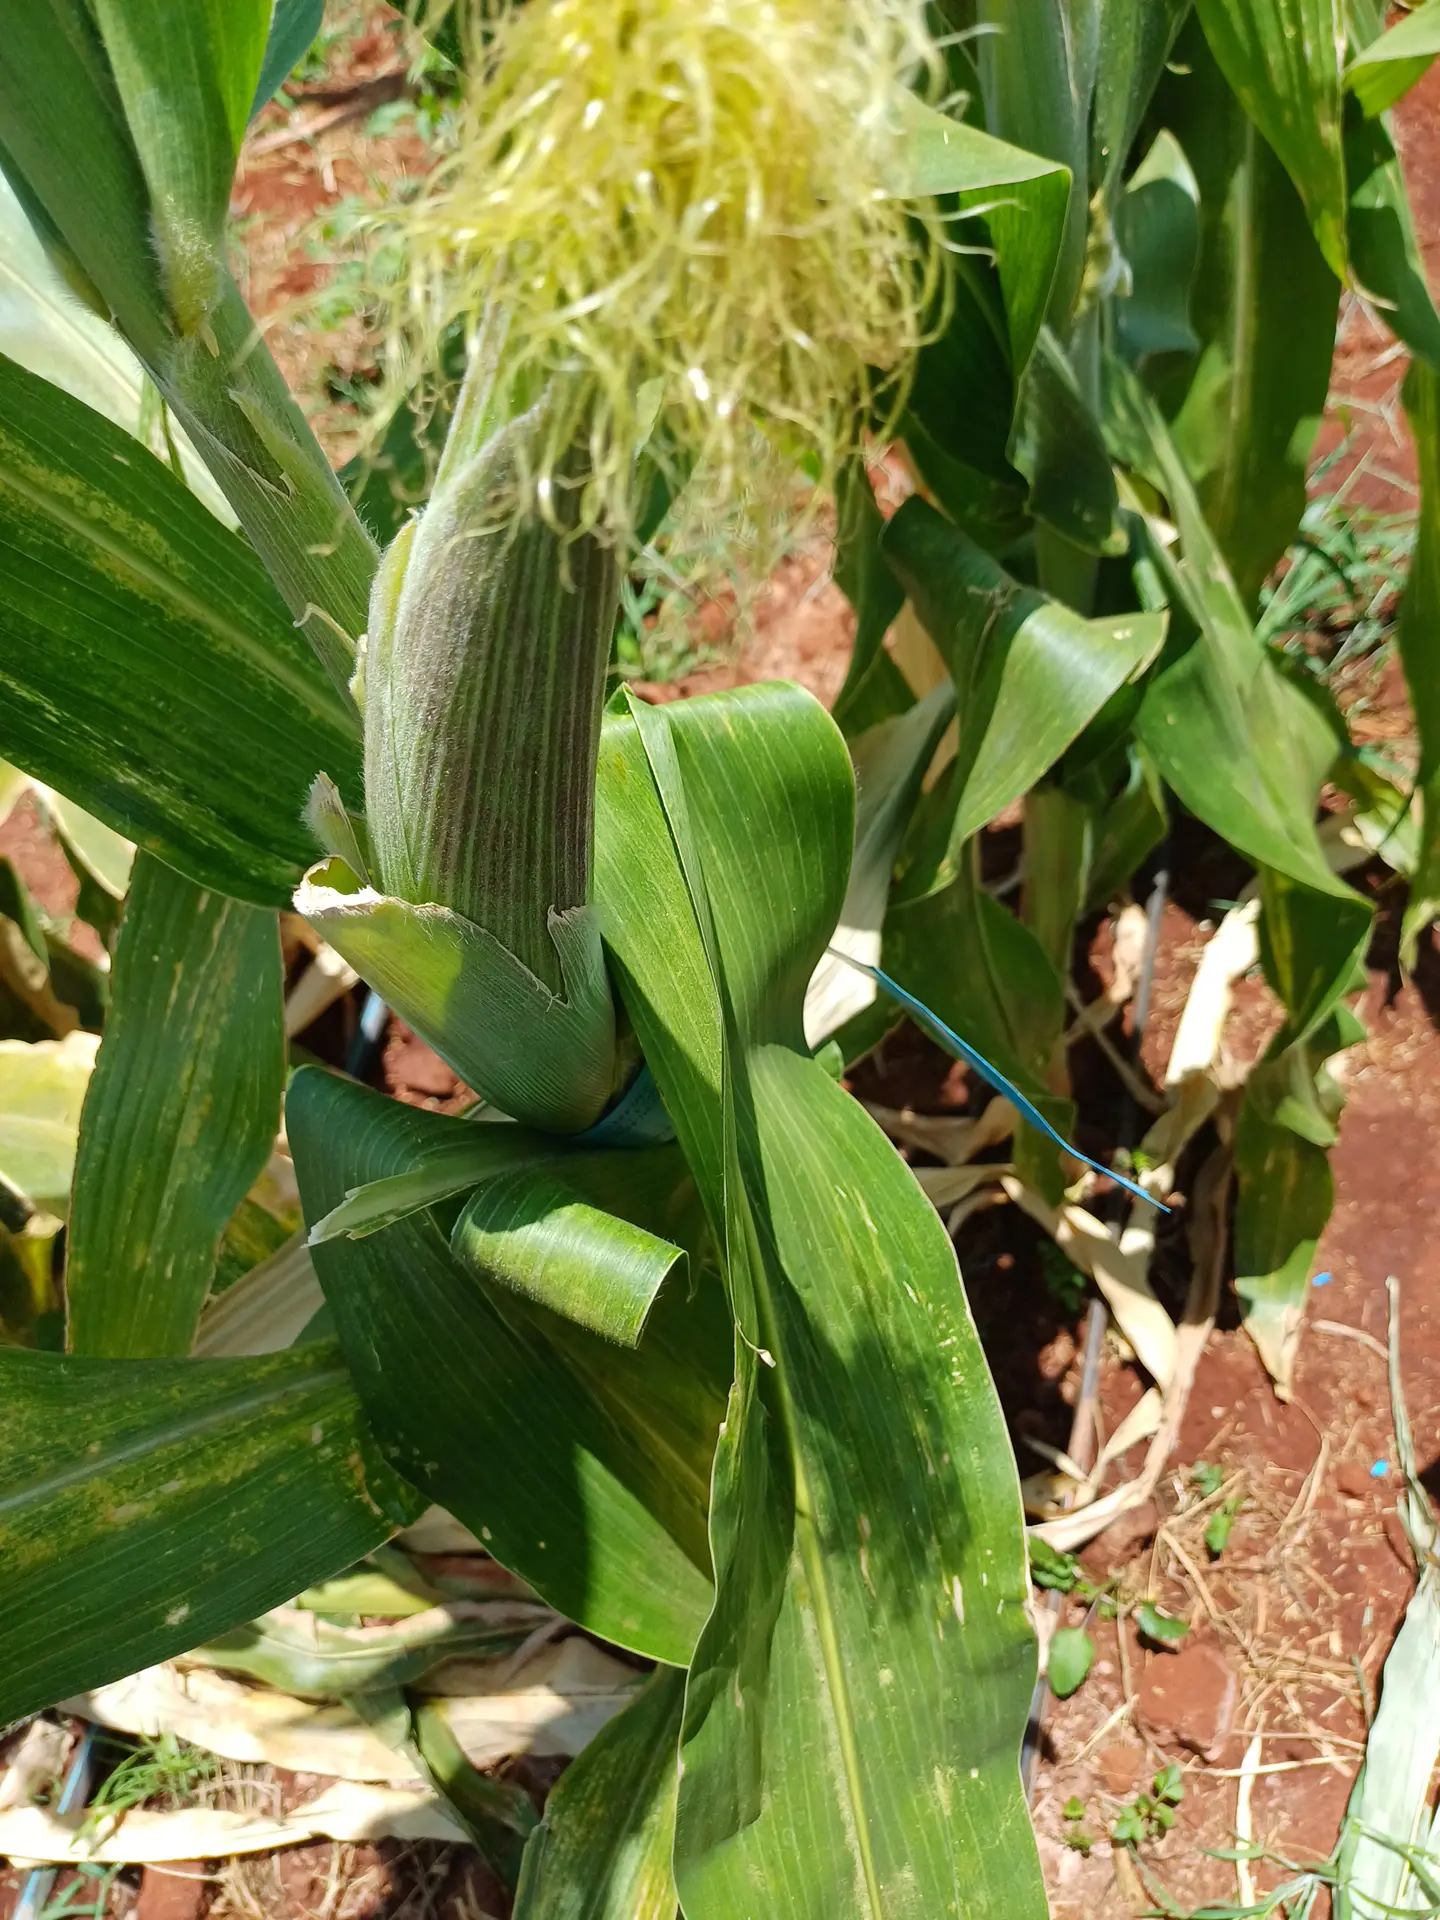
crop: maize
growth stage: flowering
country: Kenya
